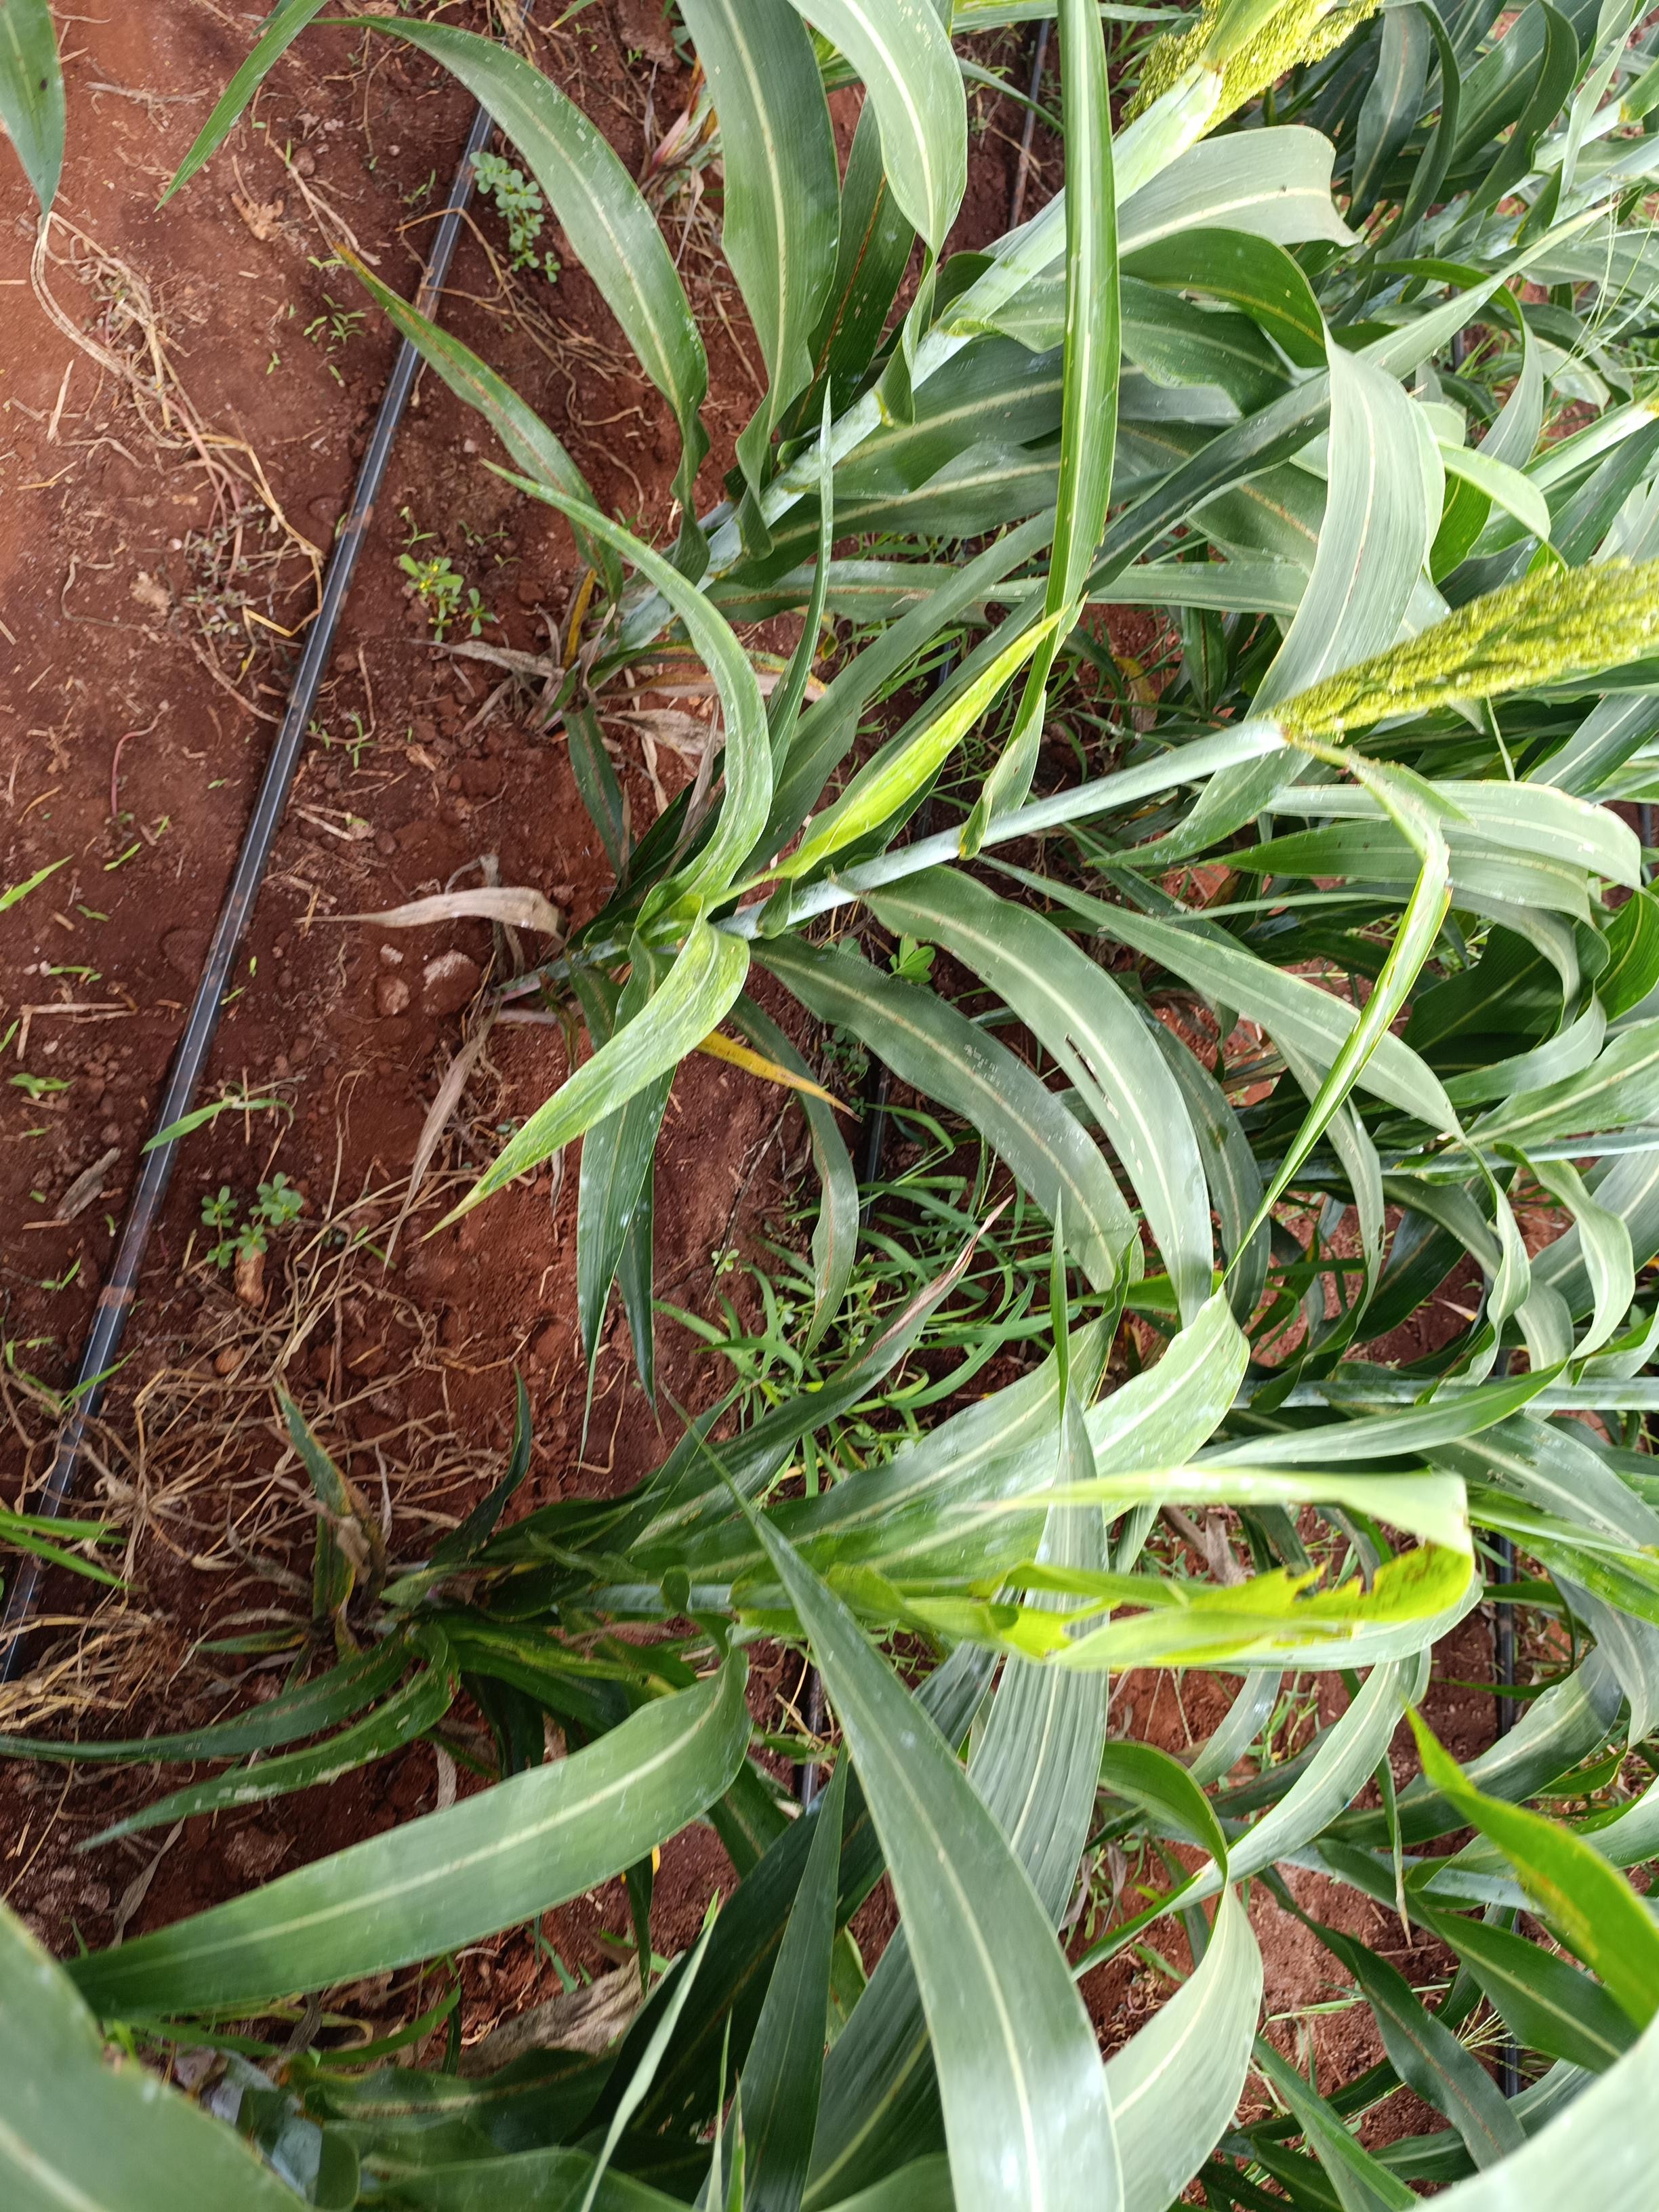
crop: sorghum
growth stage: flowering
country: Kenya
